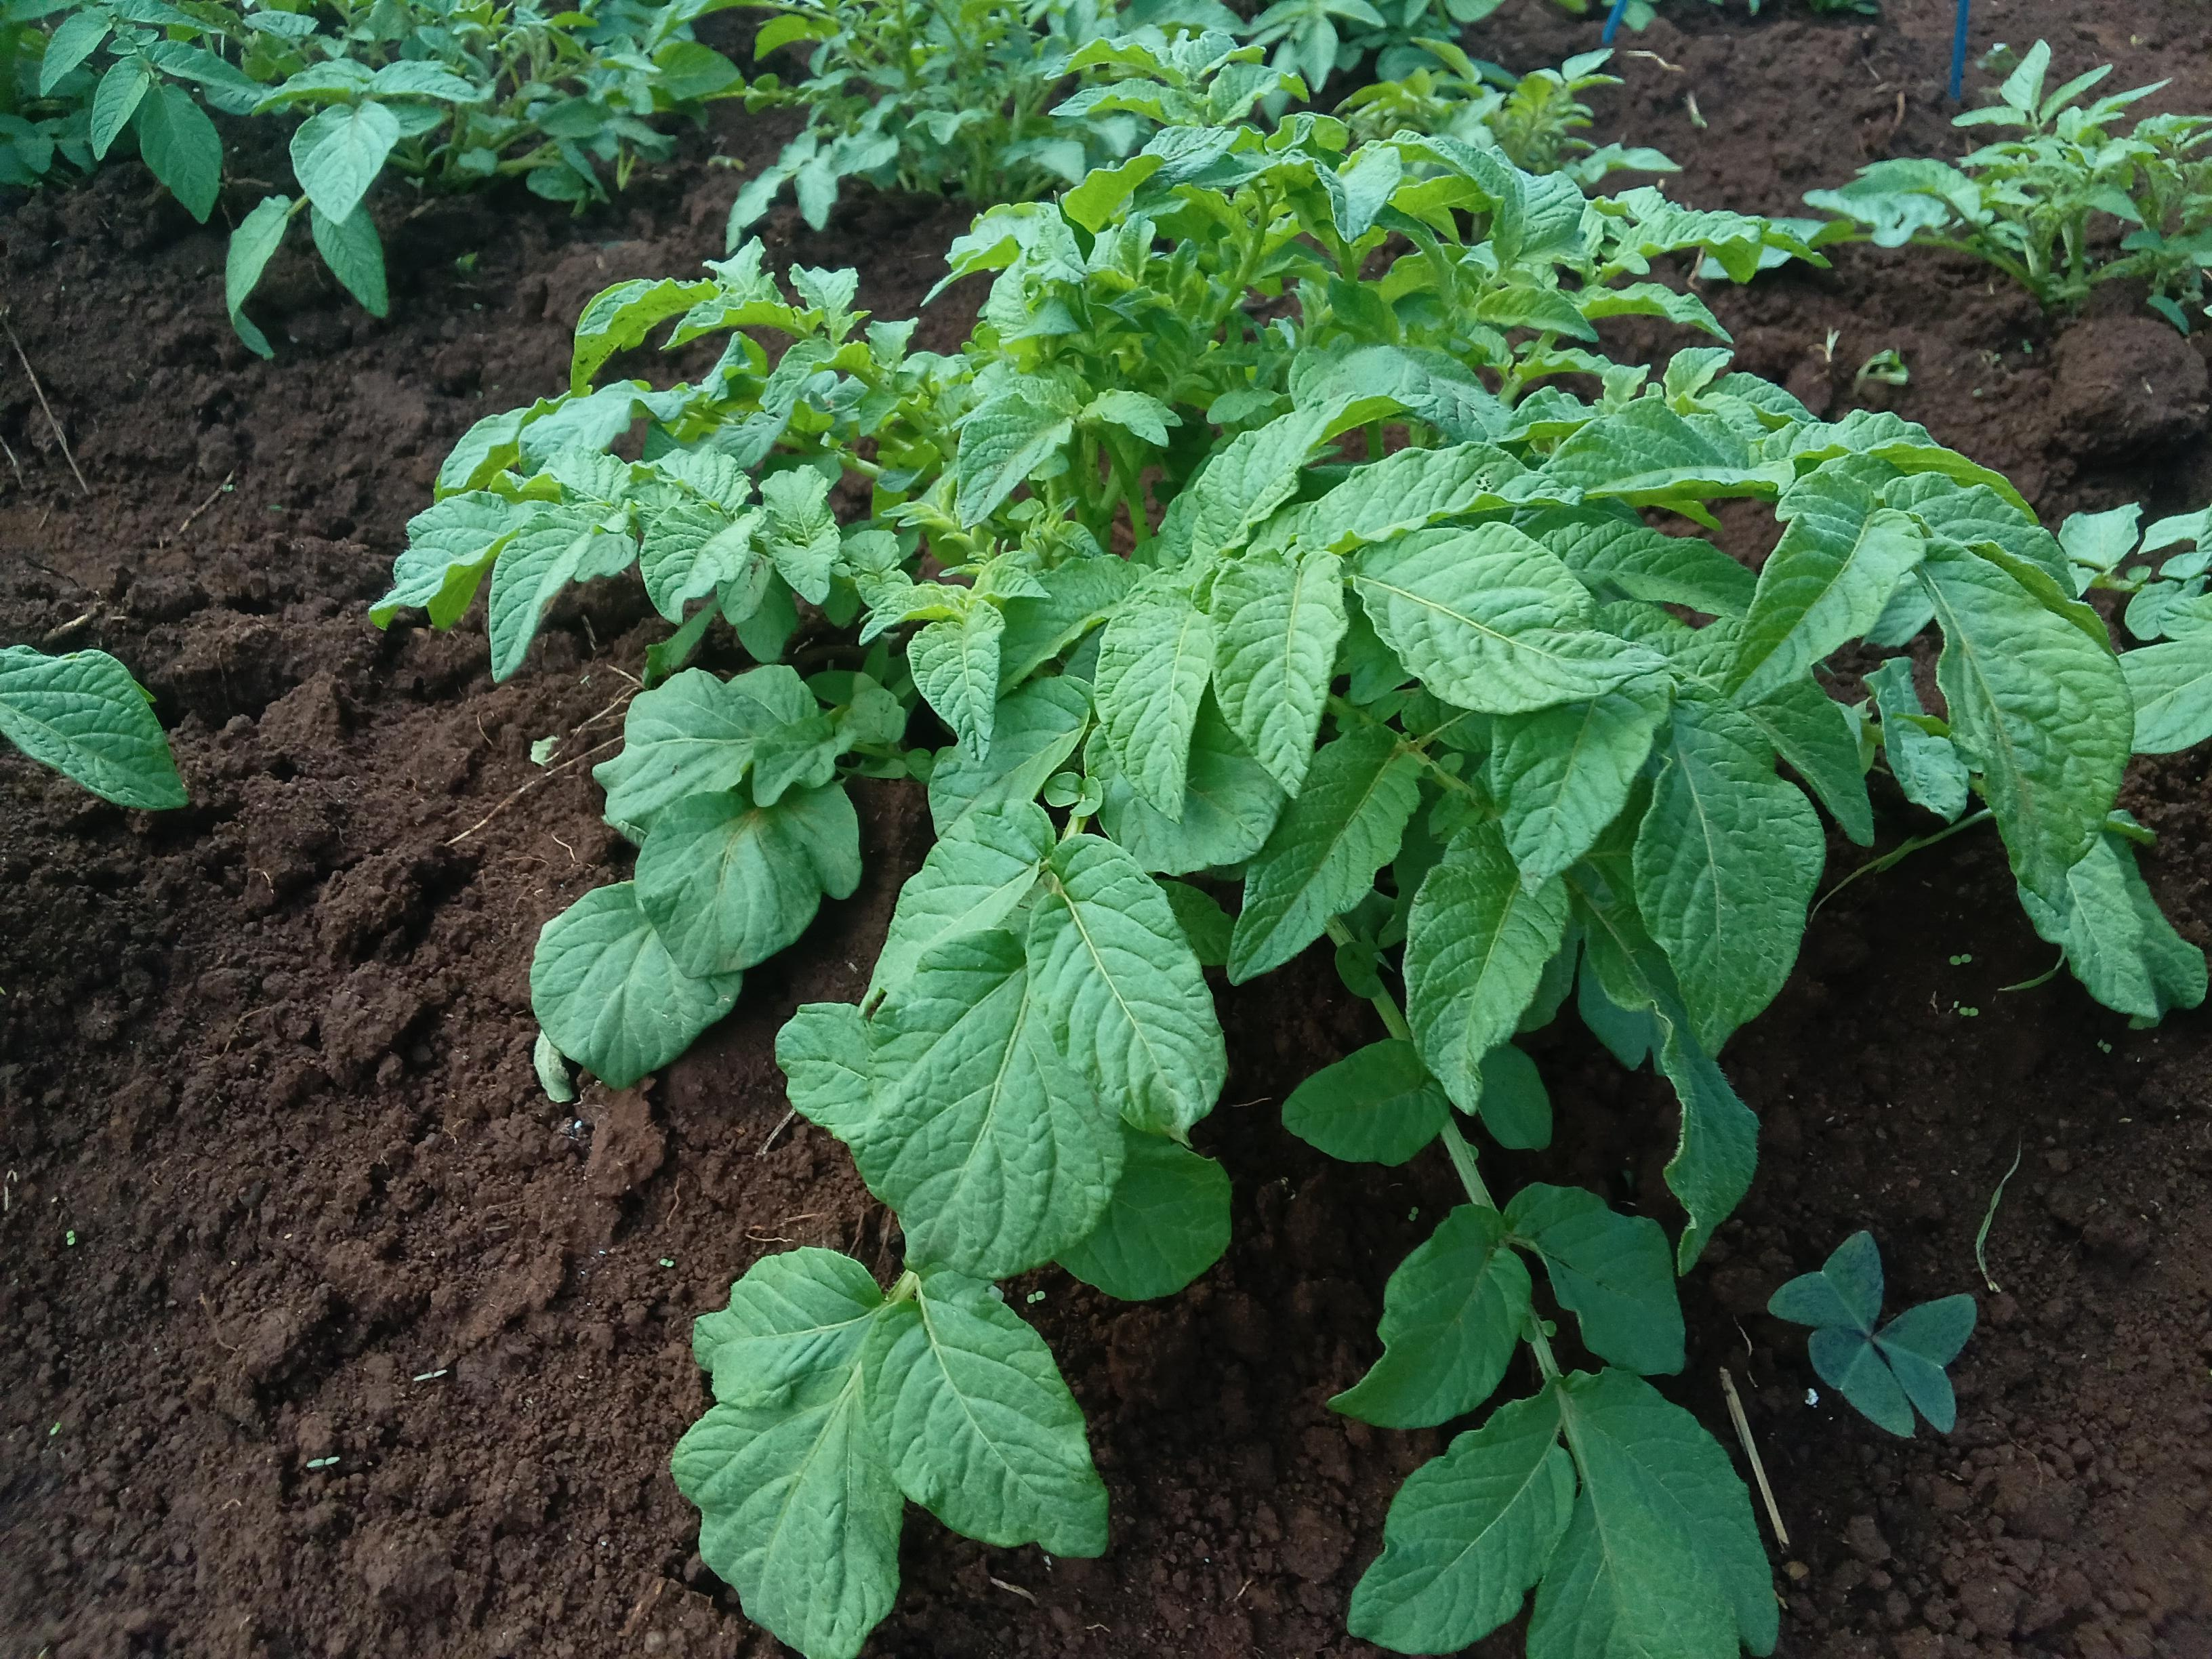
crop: potato
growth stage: vegetative
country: Kenya
